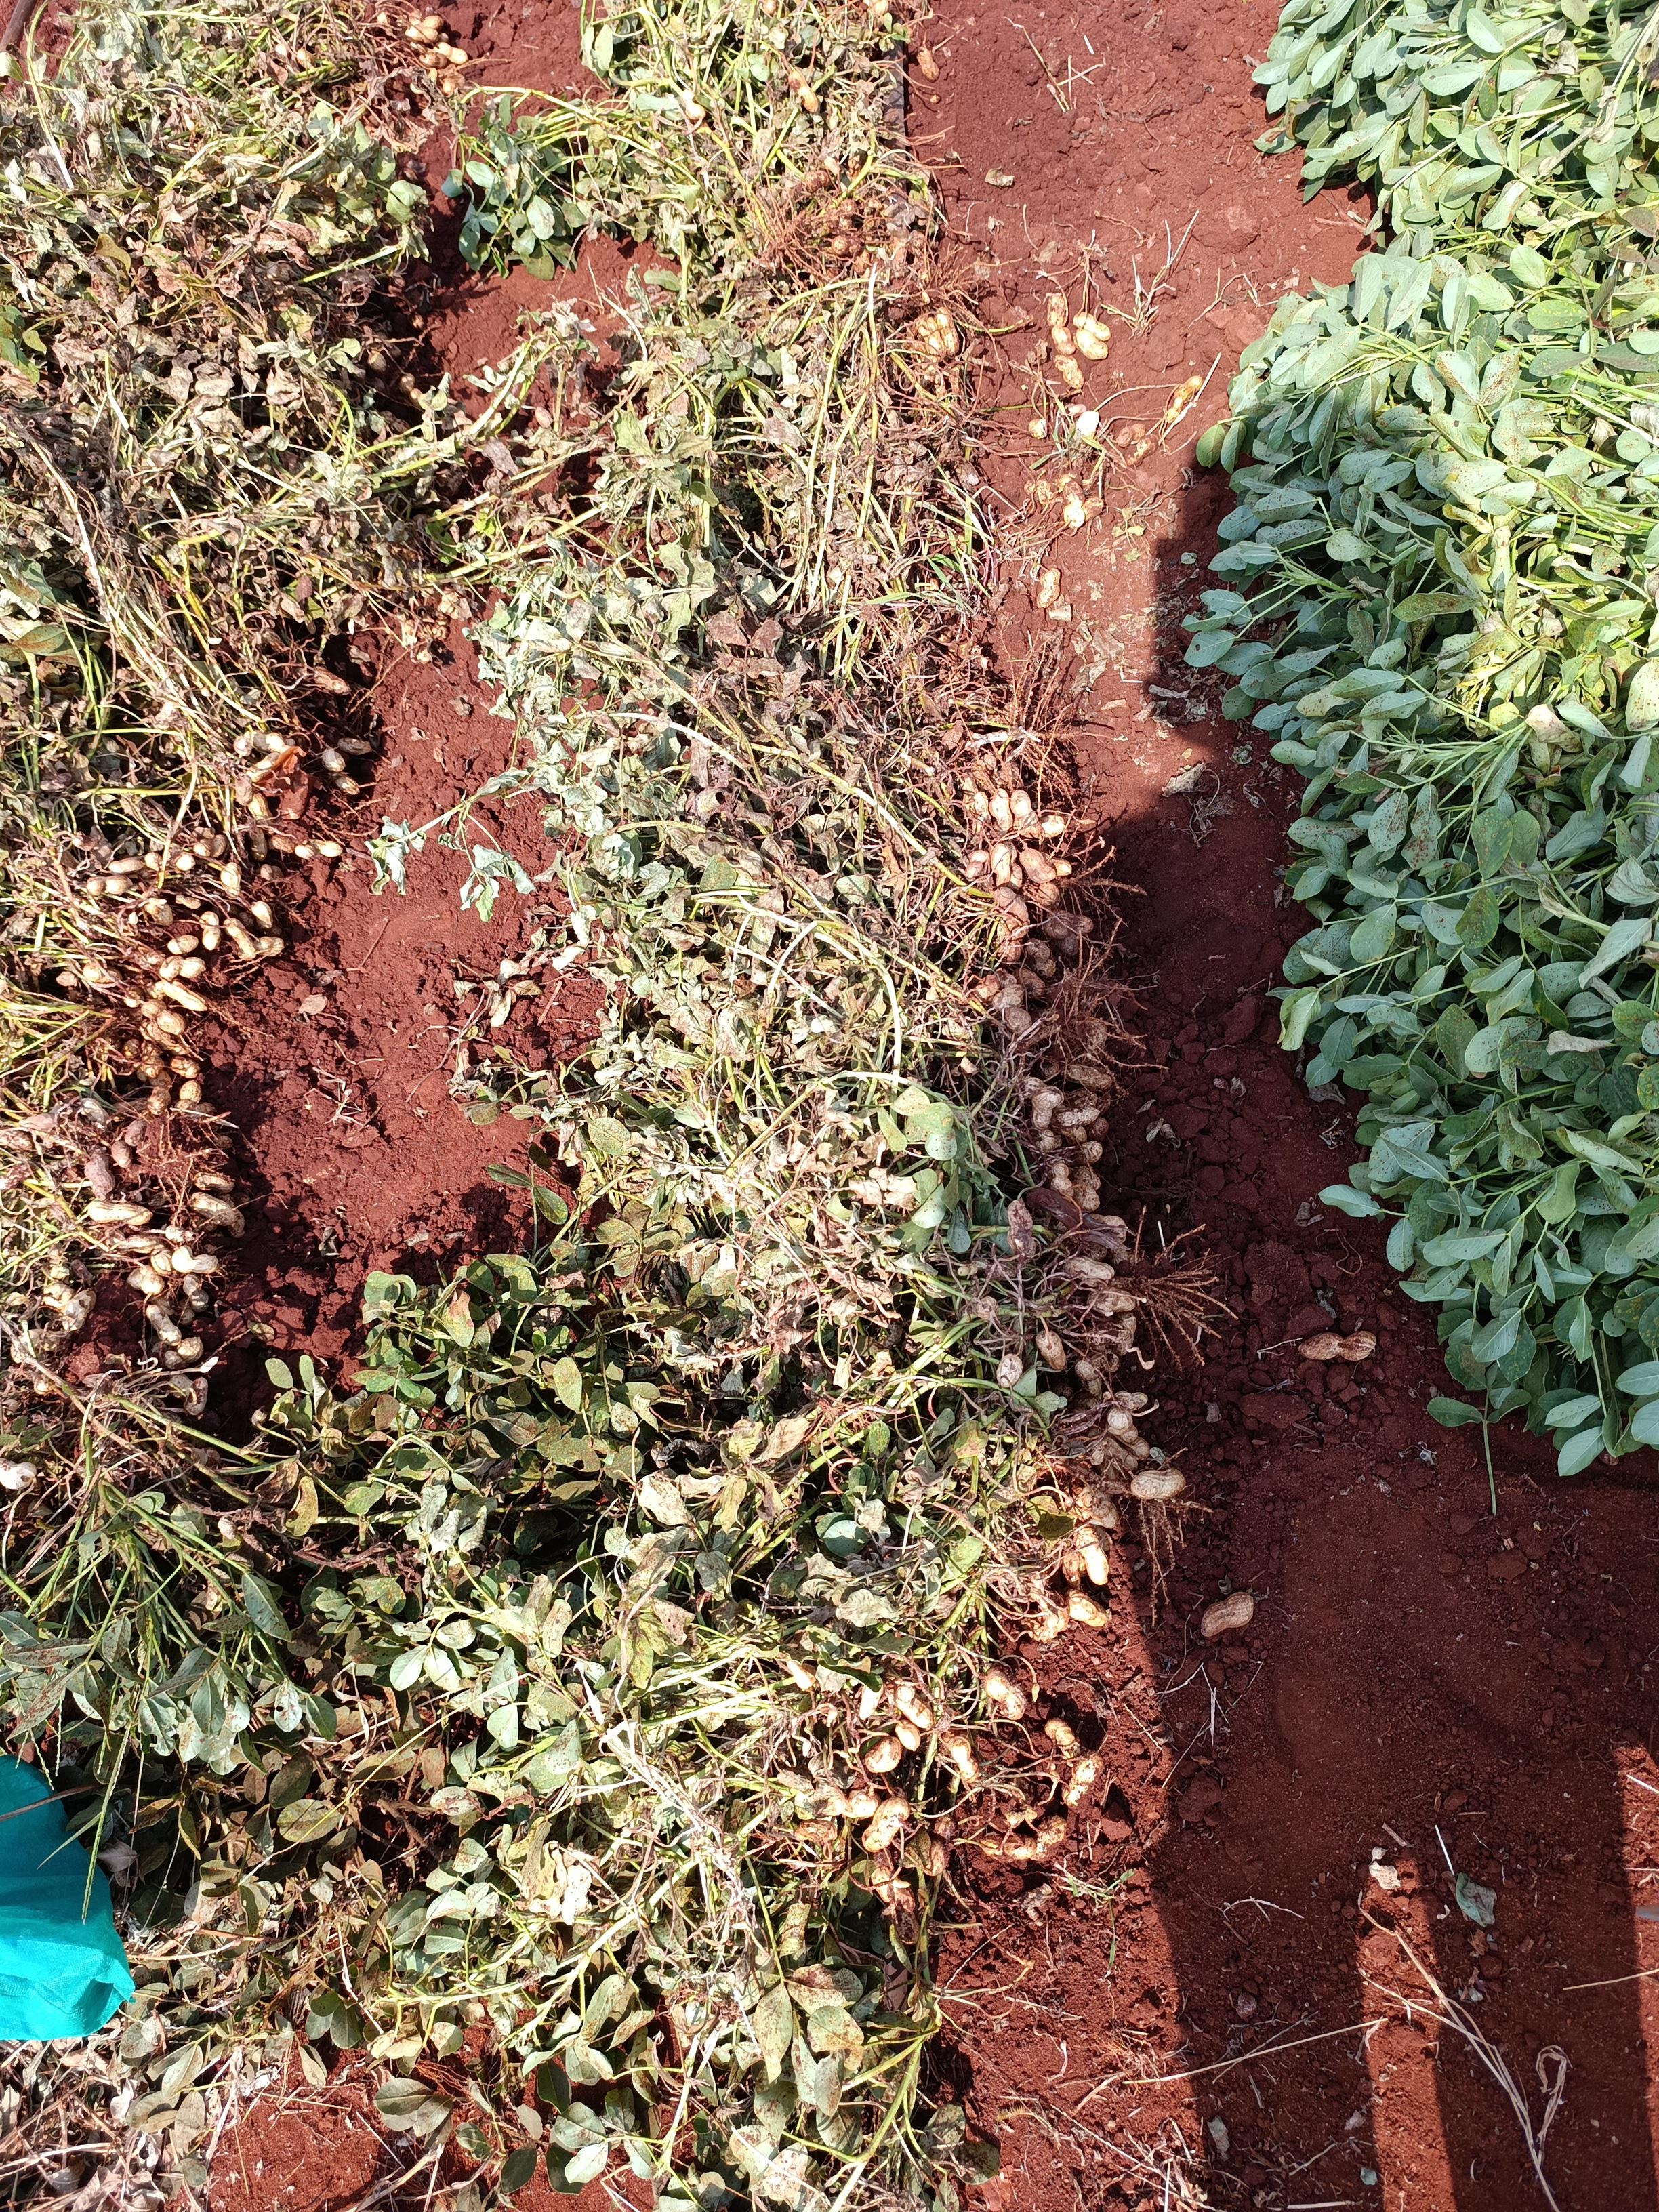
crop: groundnut
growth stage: harvest
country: Kenya
